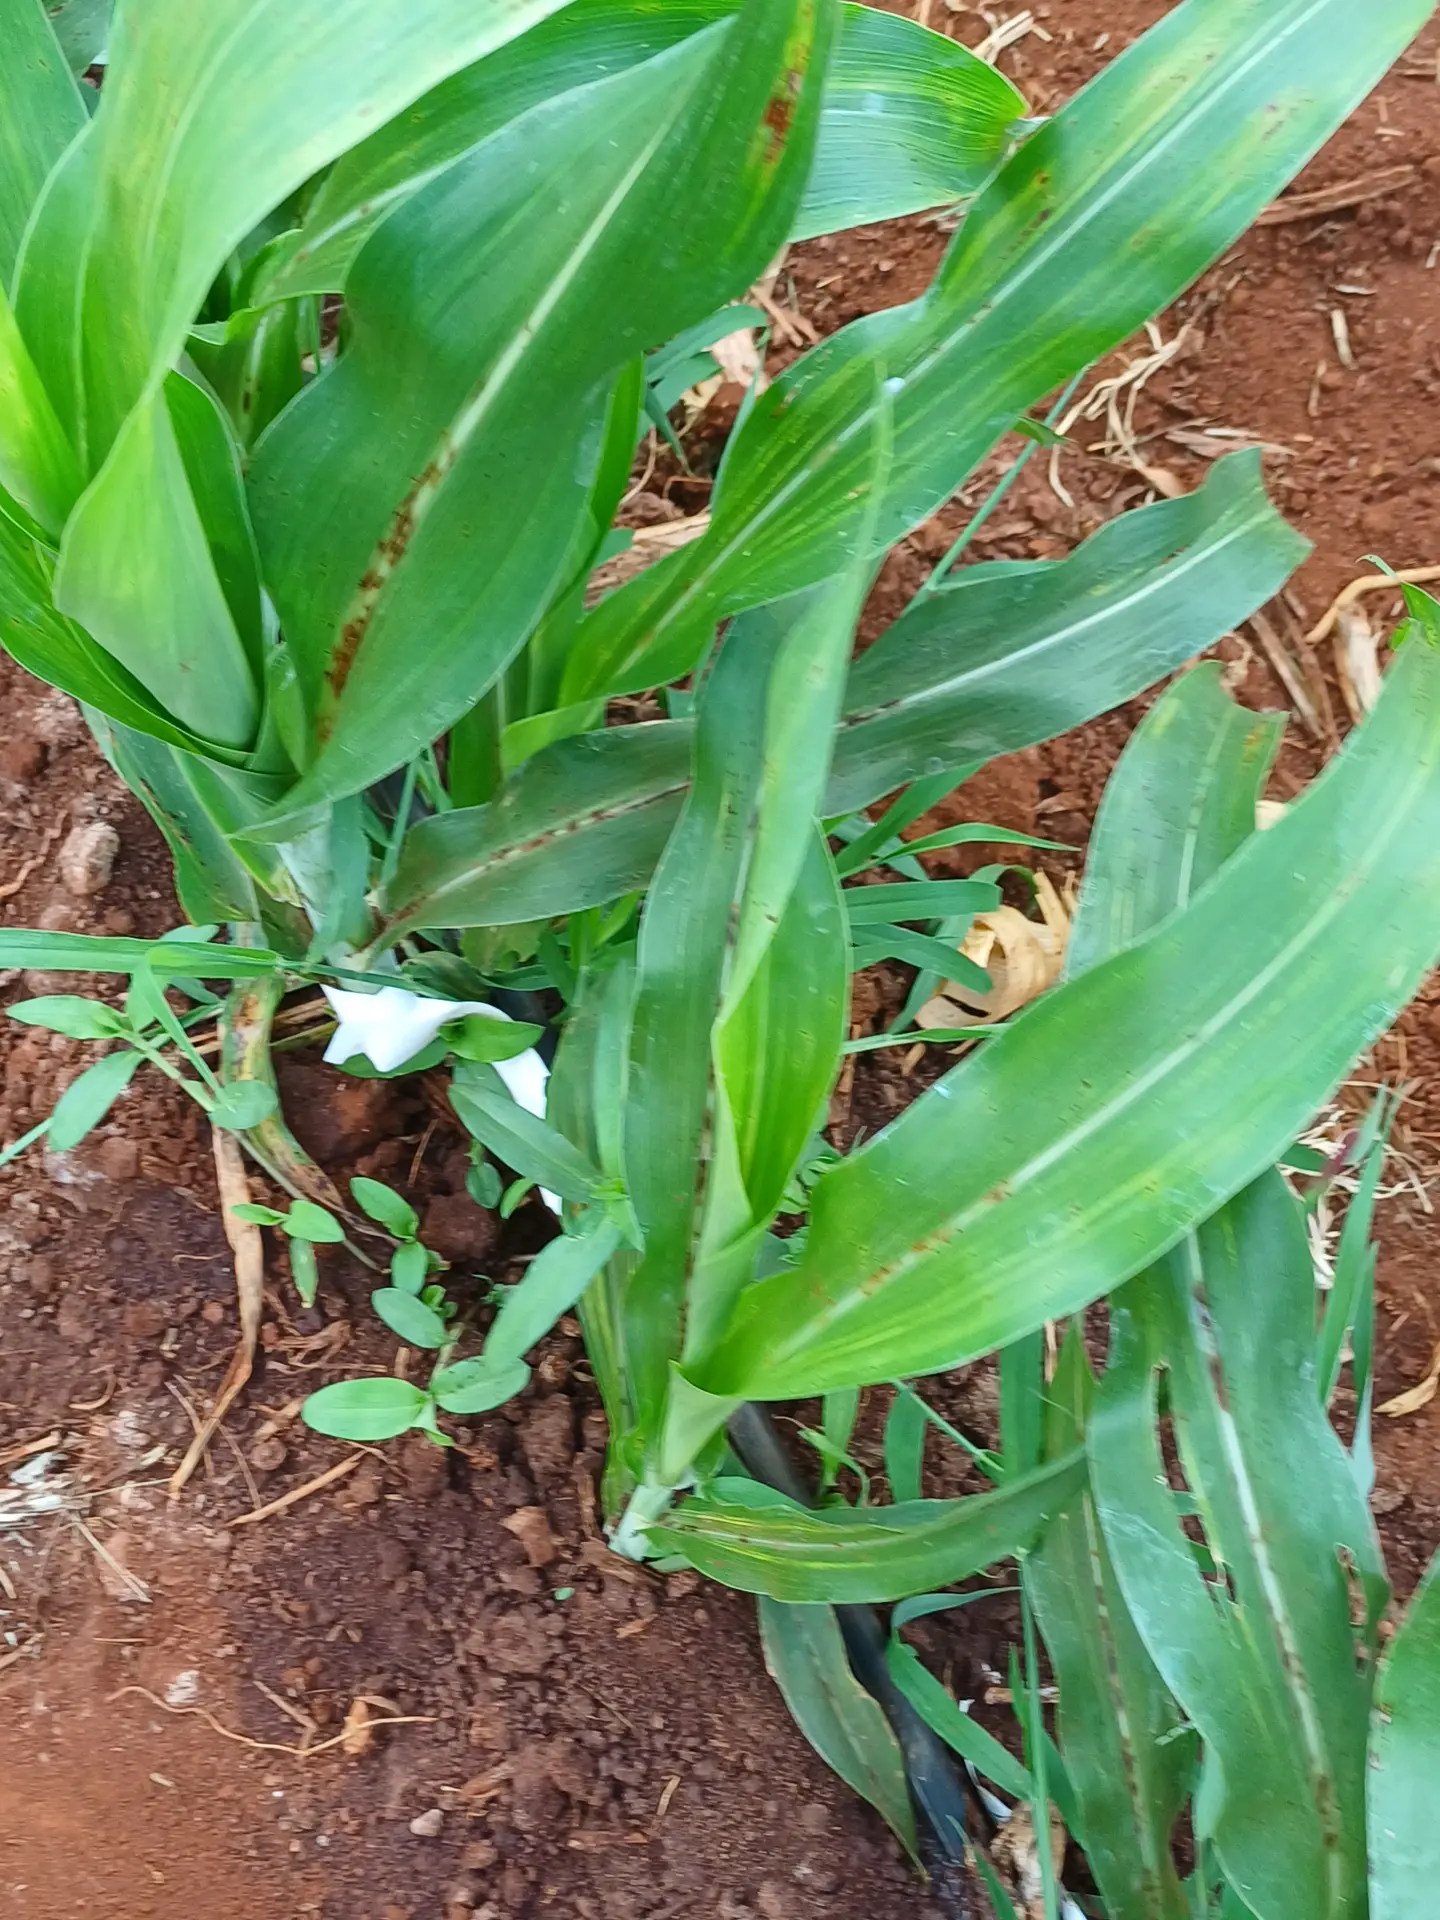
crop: sorghum
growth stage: vegetative
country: Kenya
